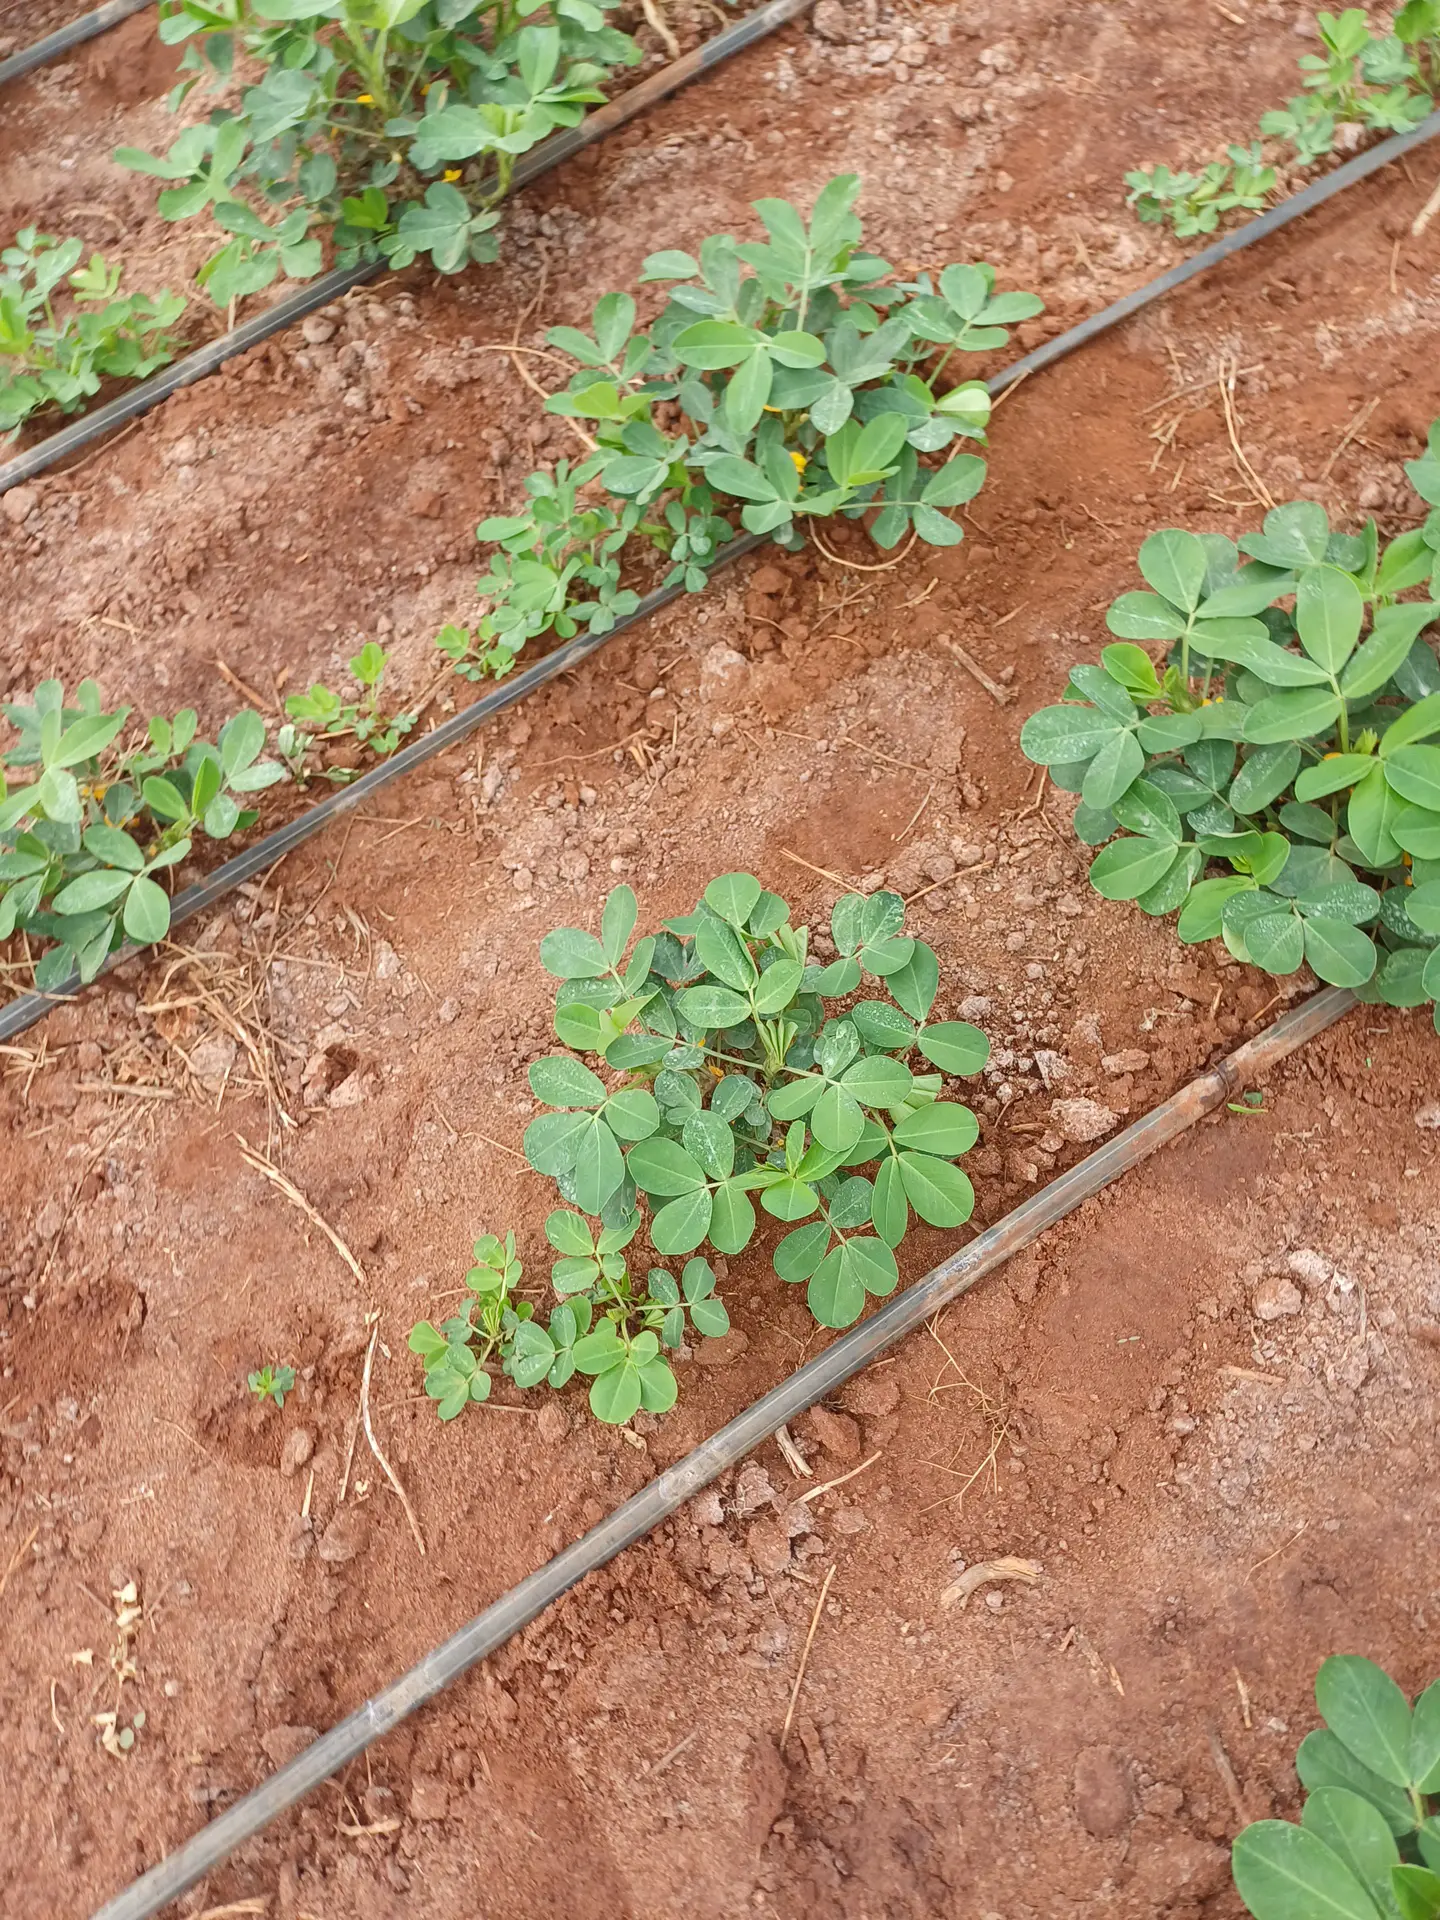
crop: groundnut
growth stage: flowering
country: Kenya
